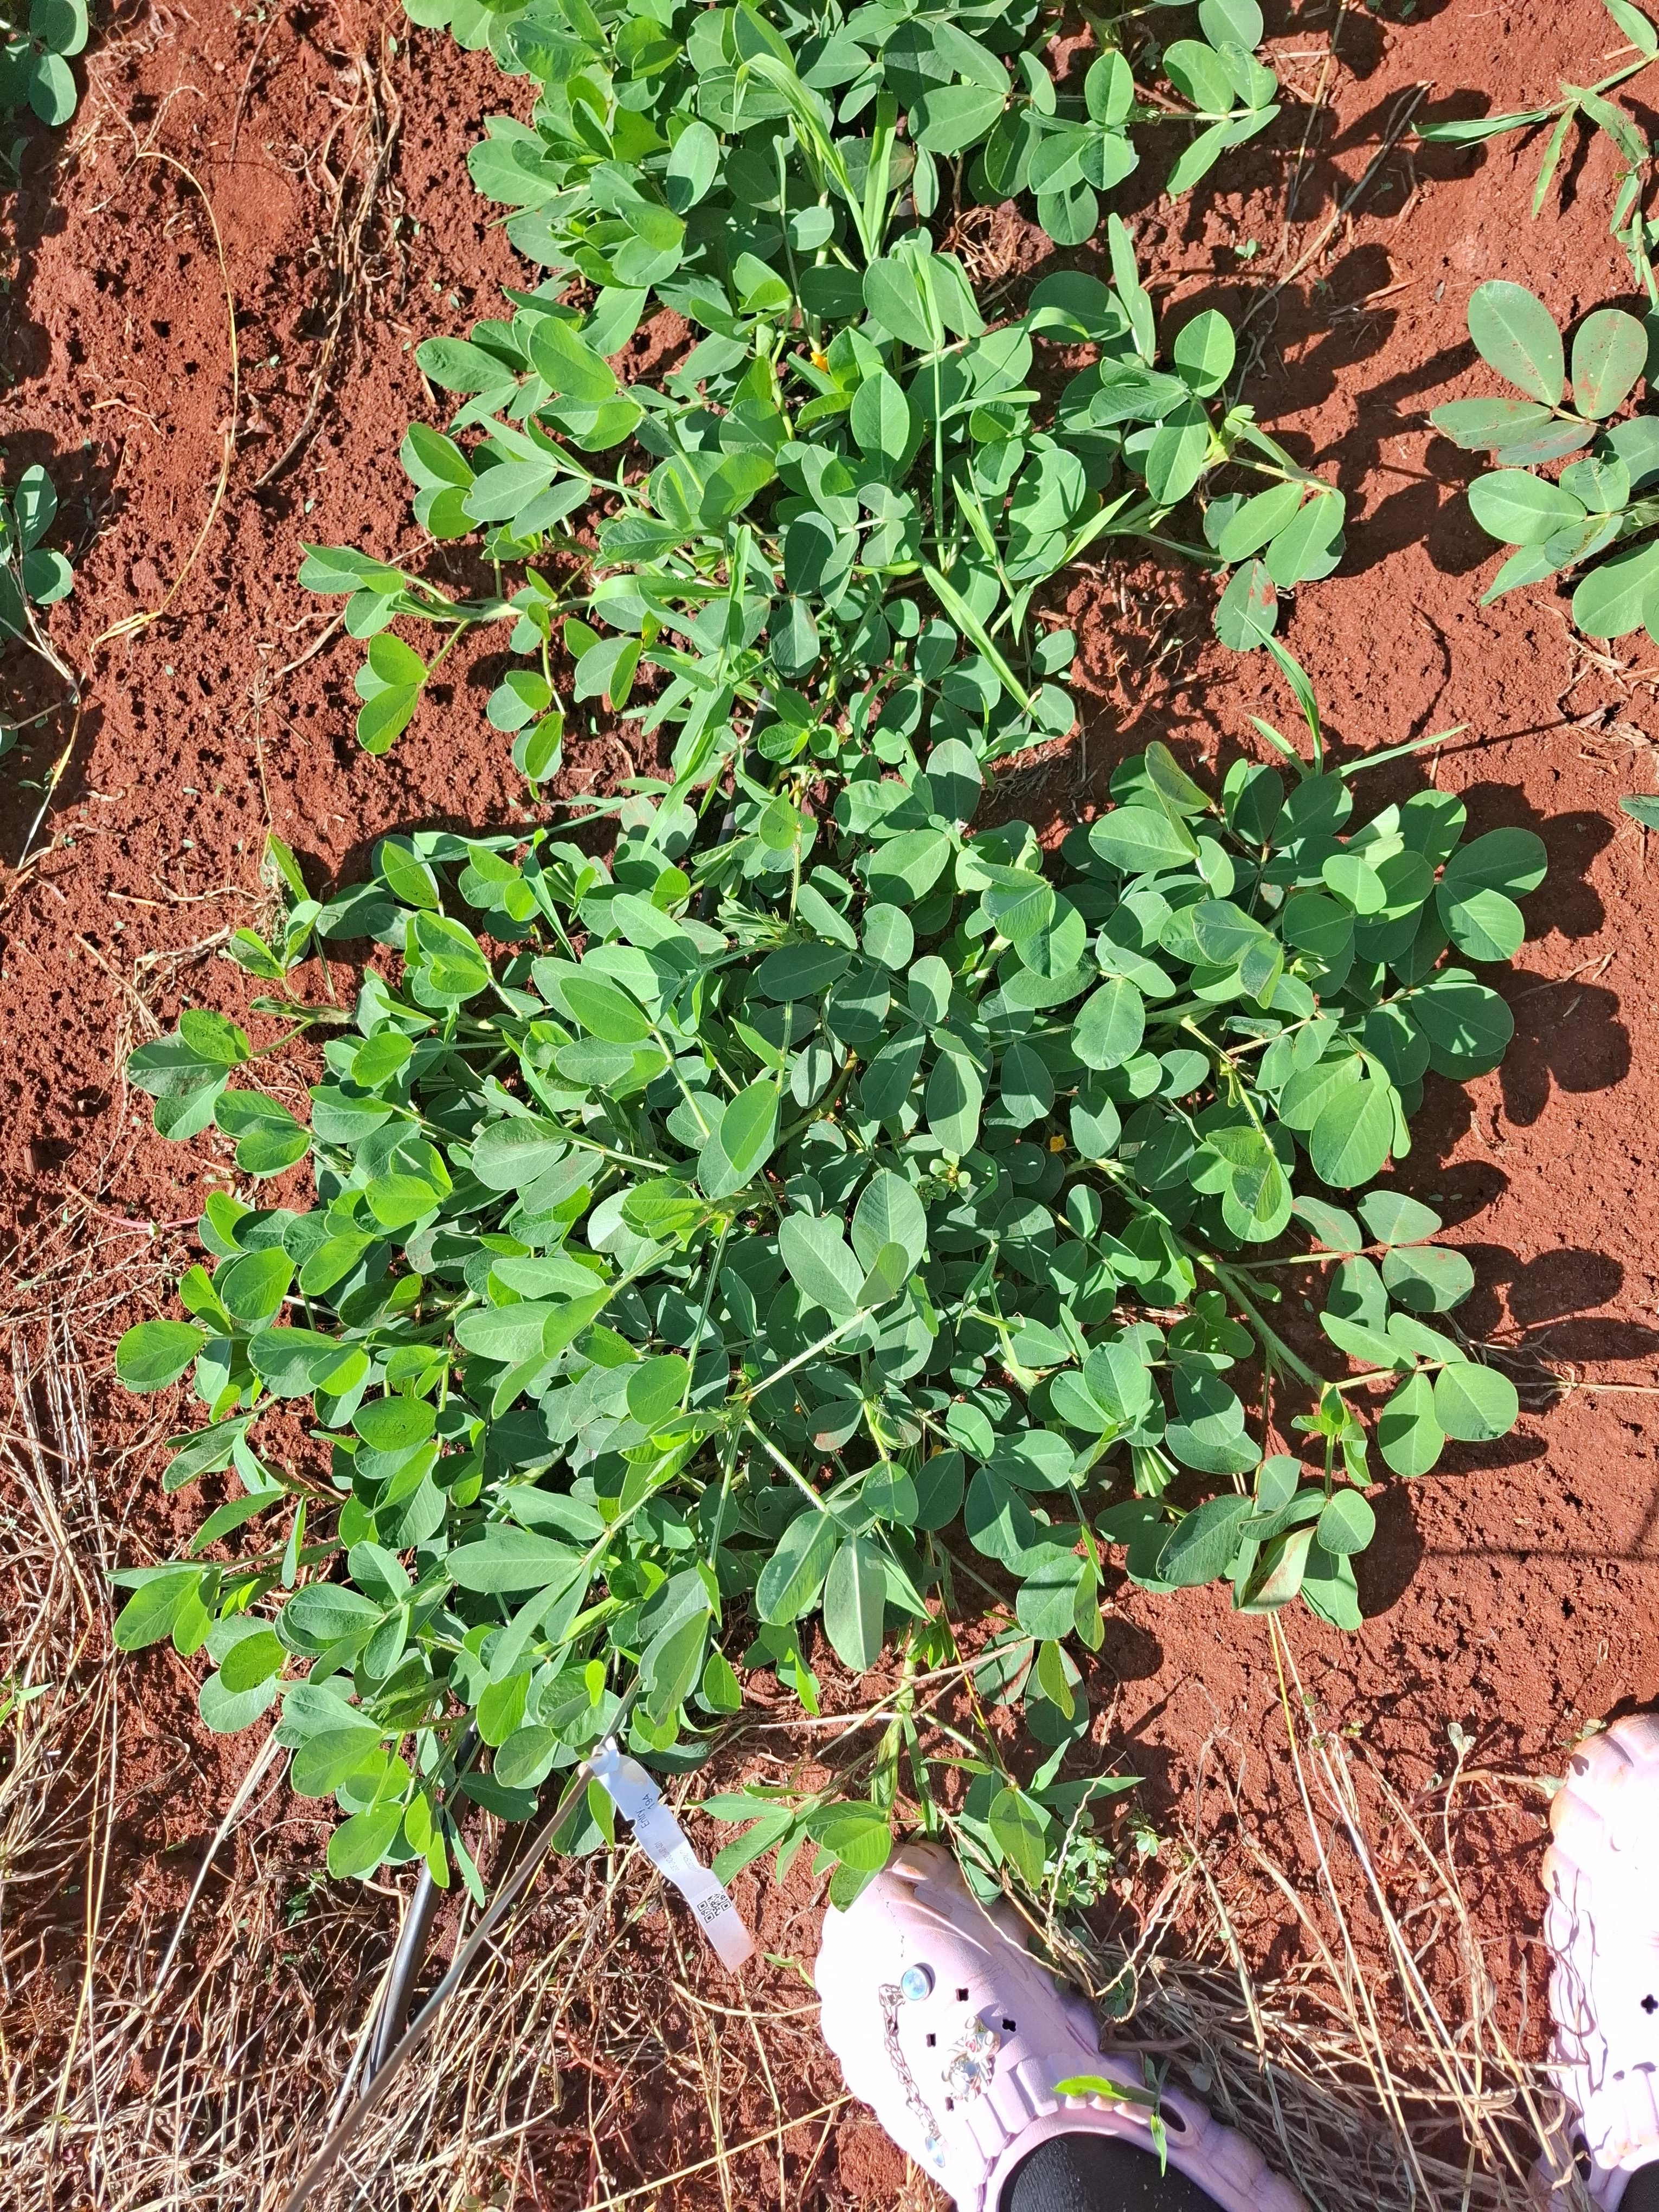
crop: groundnut
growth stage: flowering
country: Kenya
